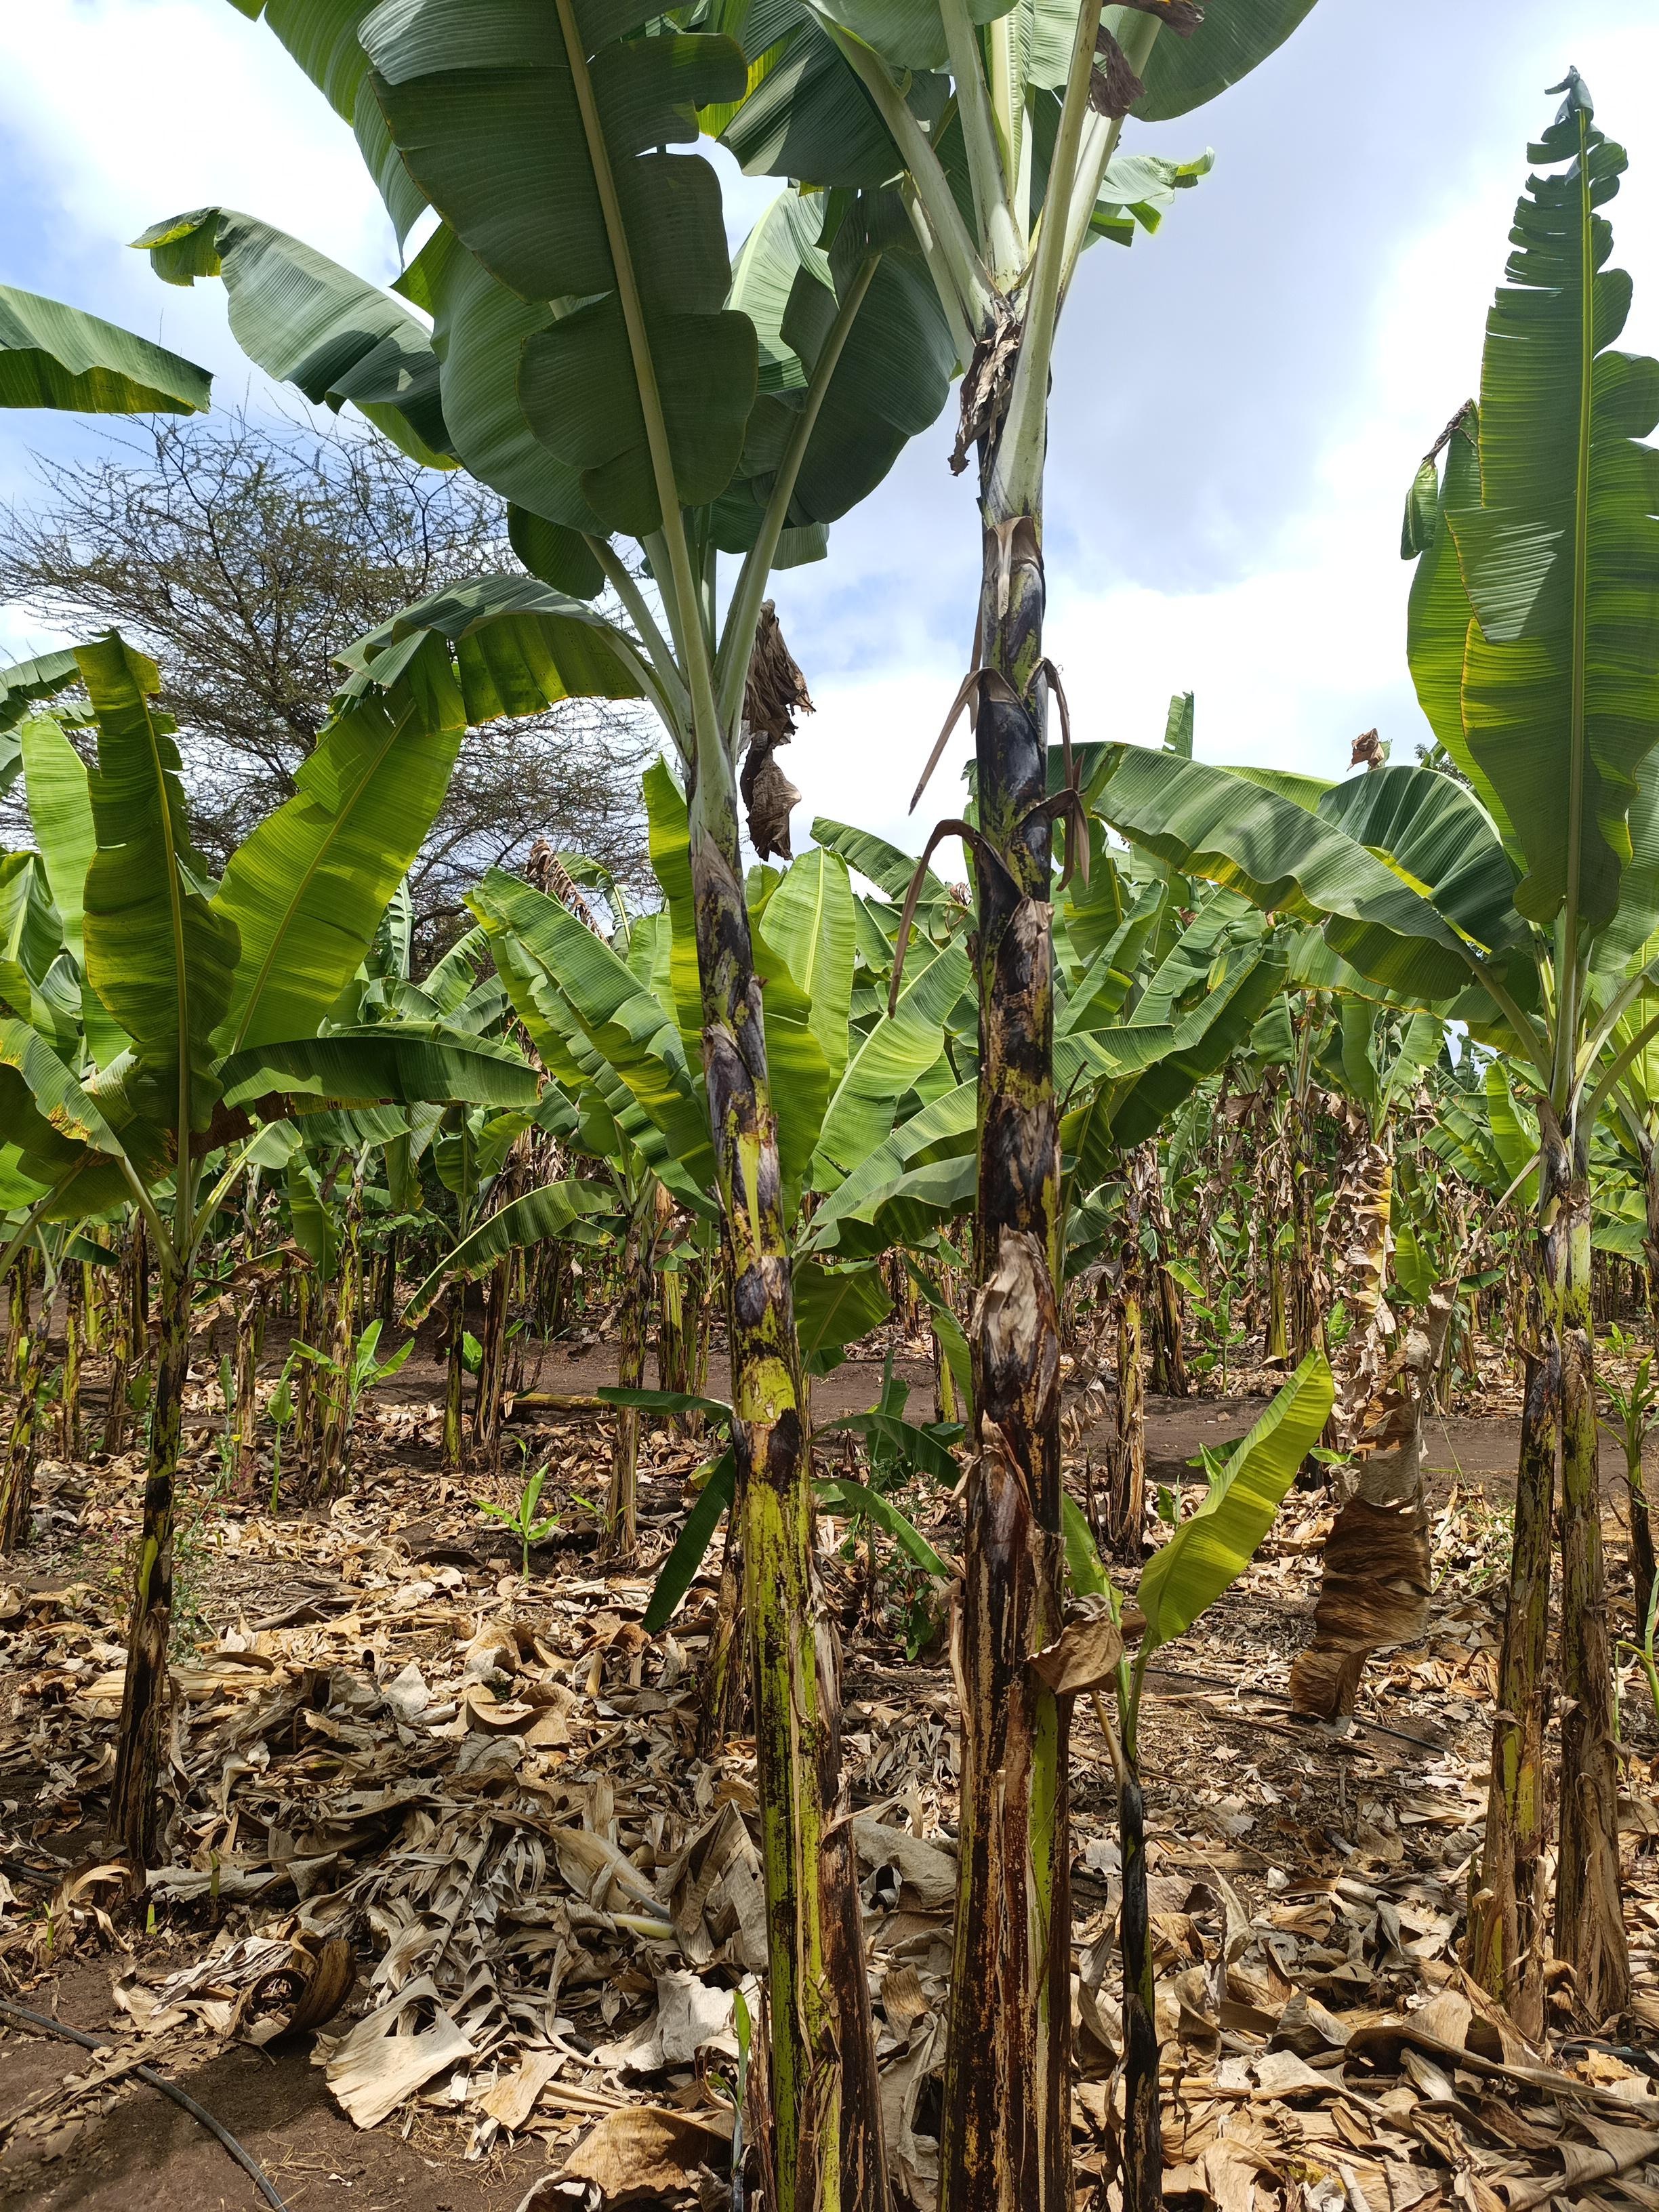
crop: banana
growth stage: vegetative
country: Tanzania
